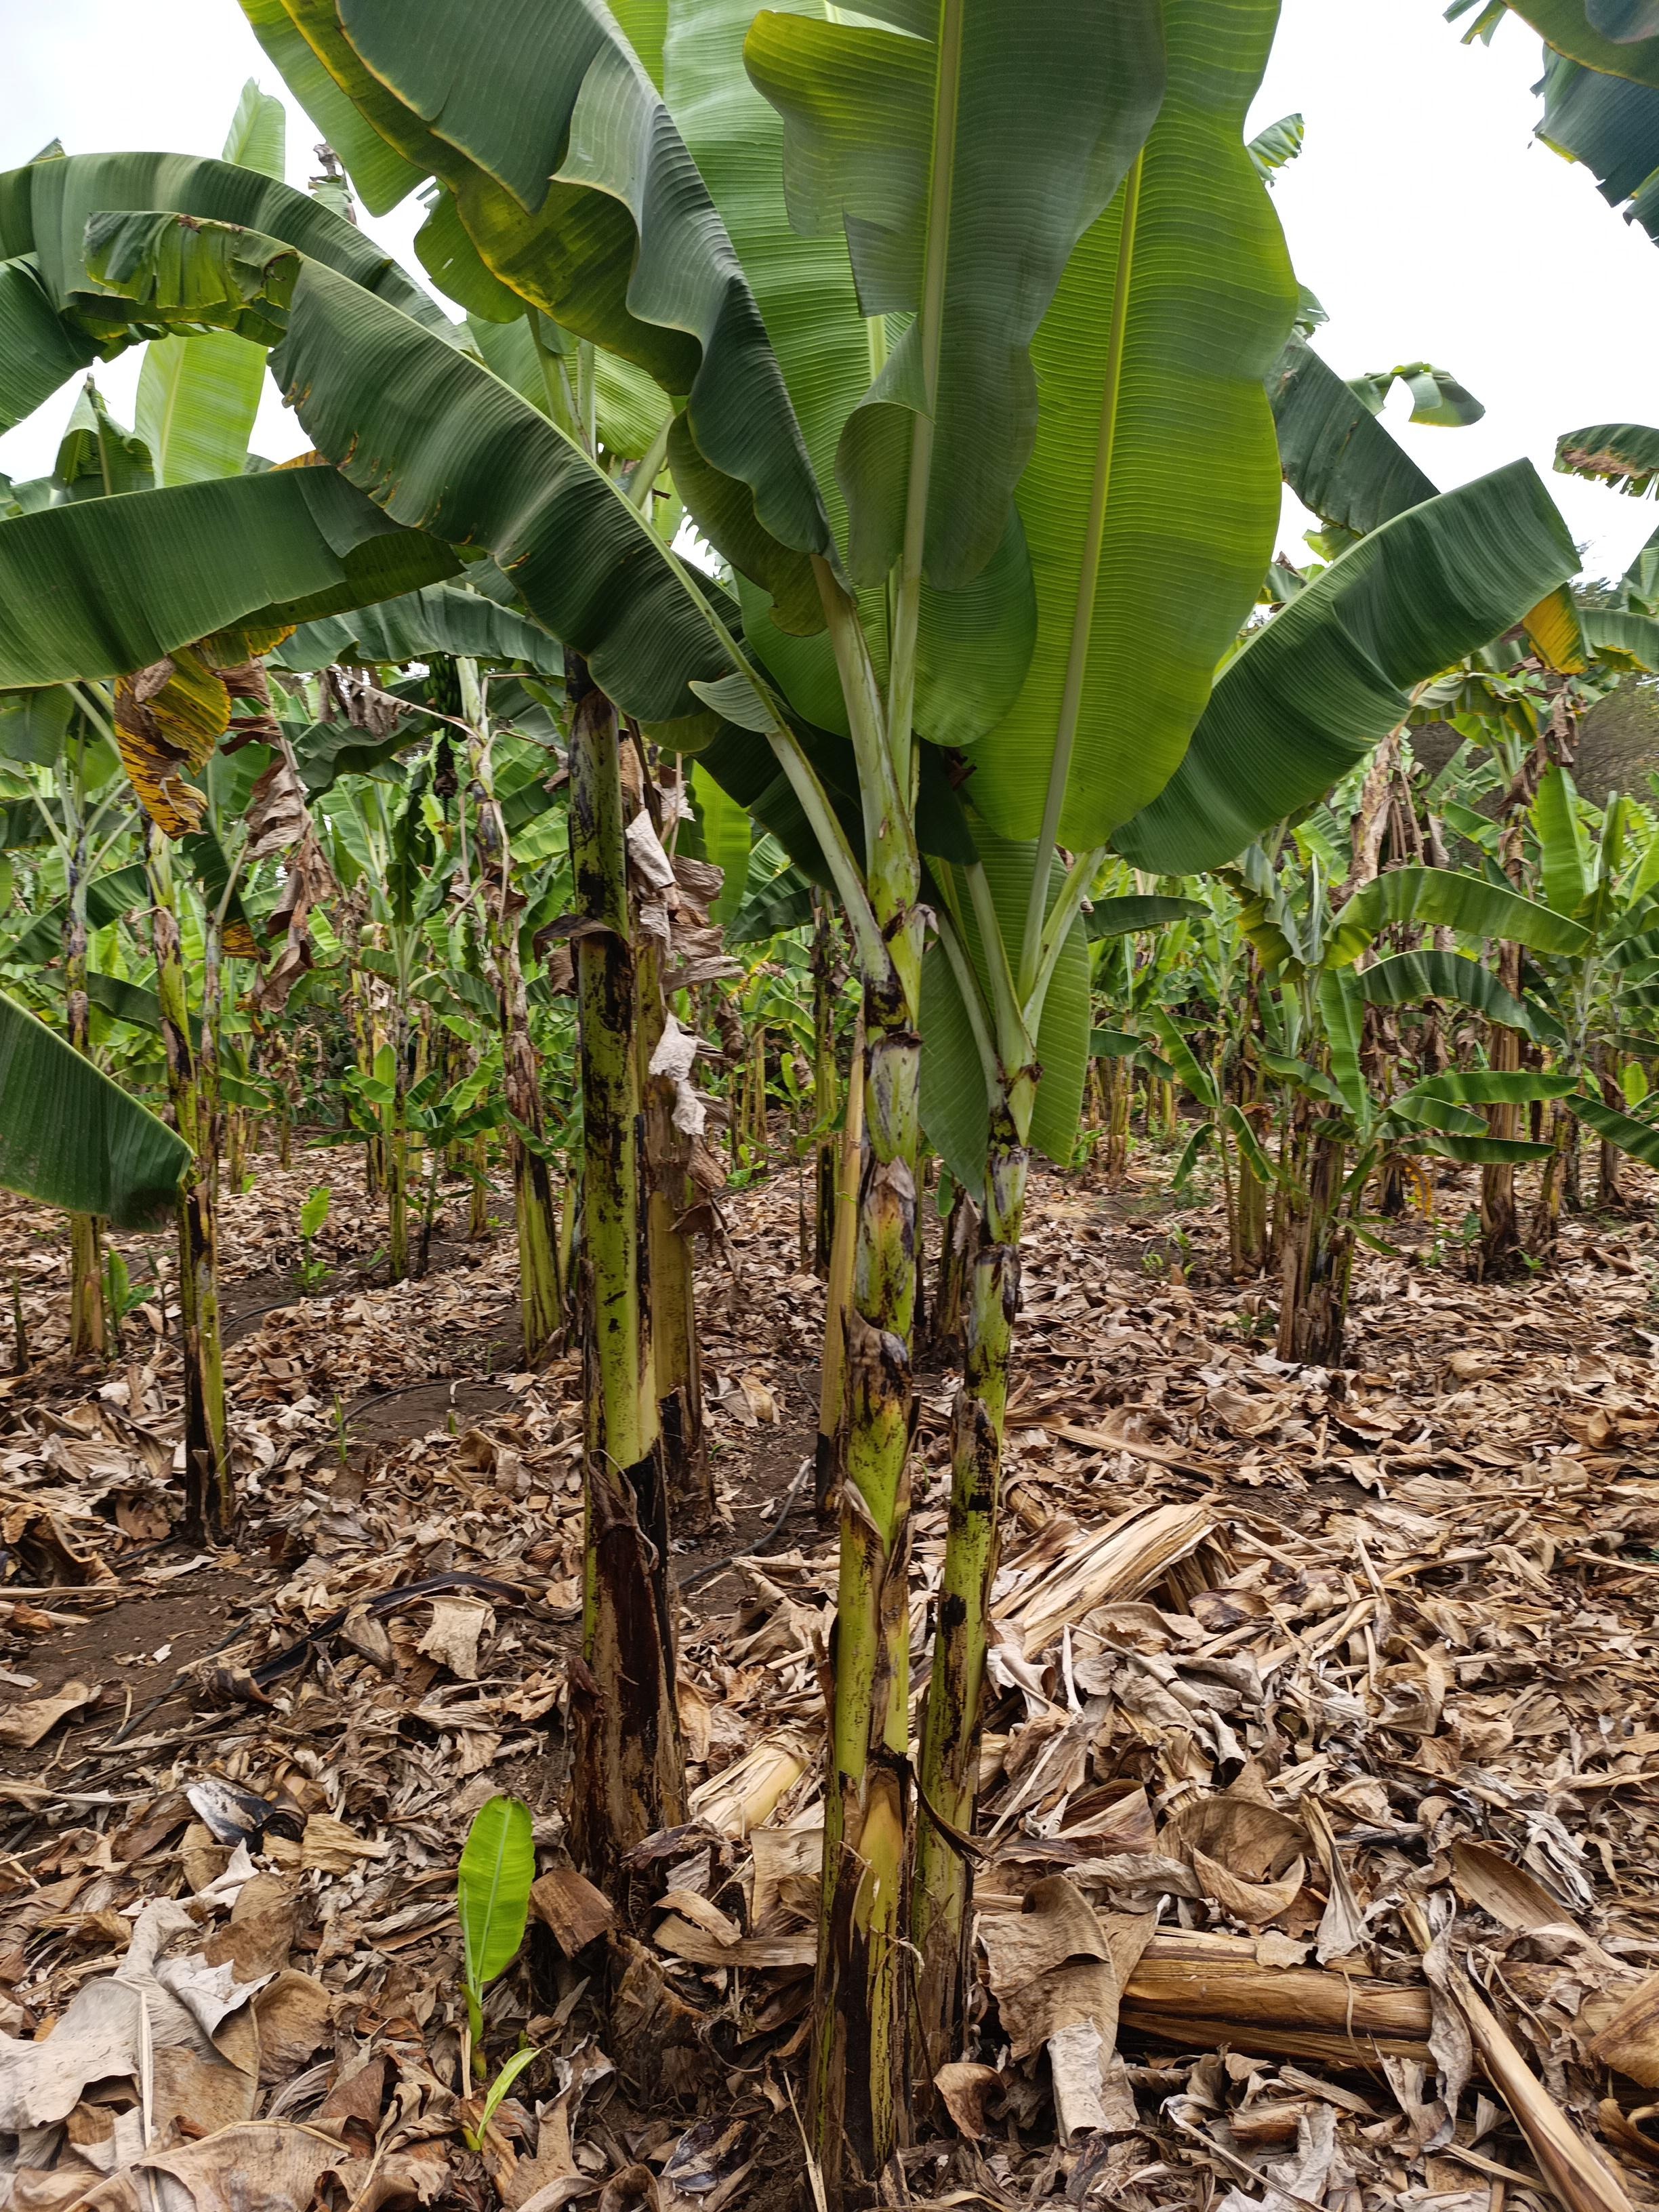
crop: banana
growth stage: vegetative
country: Tanzania
